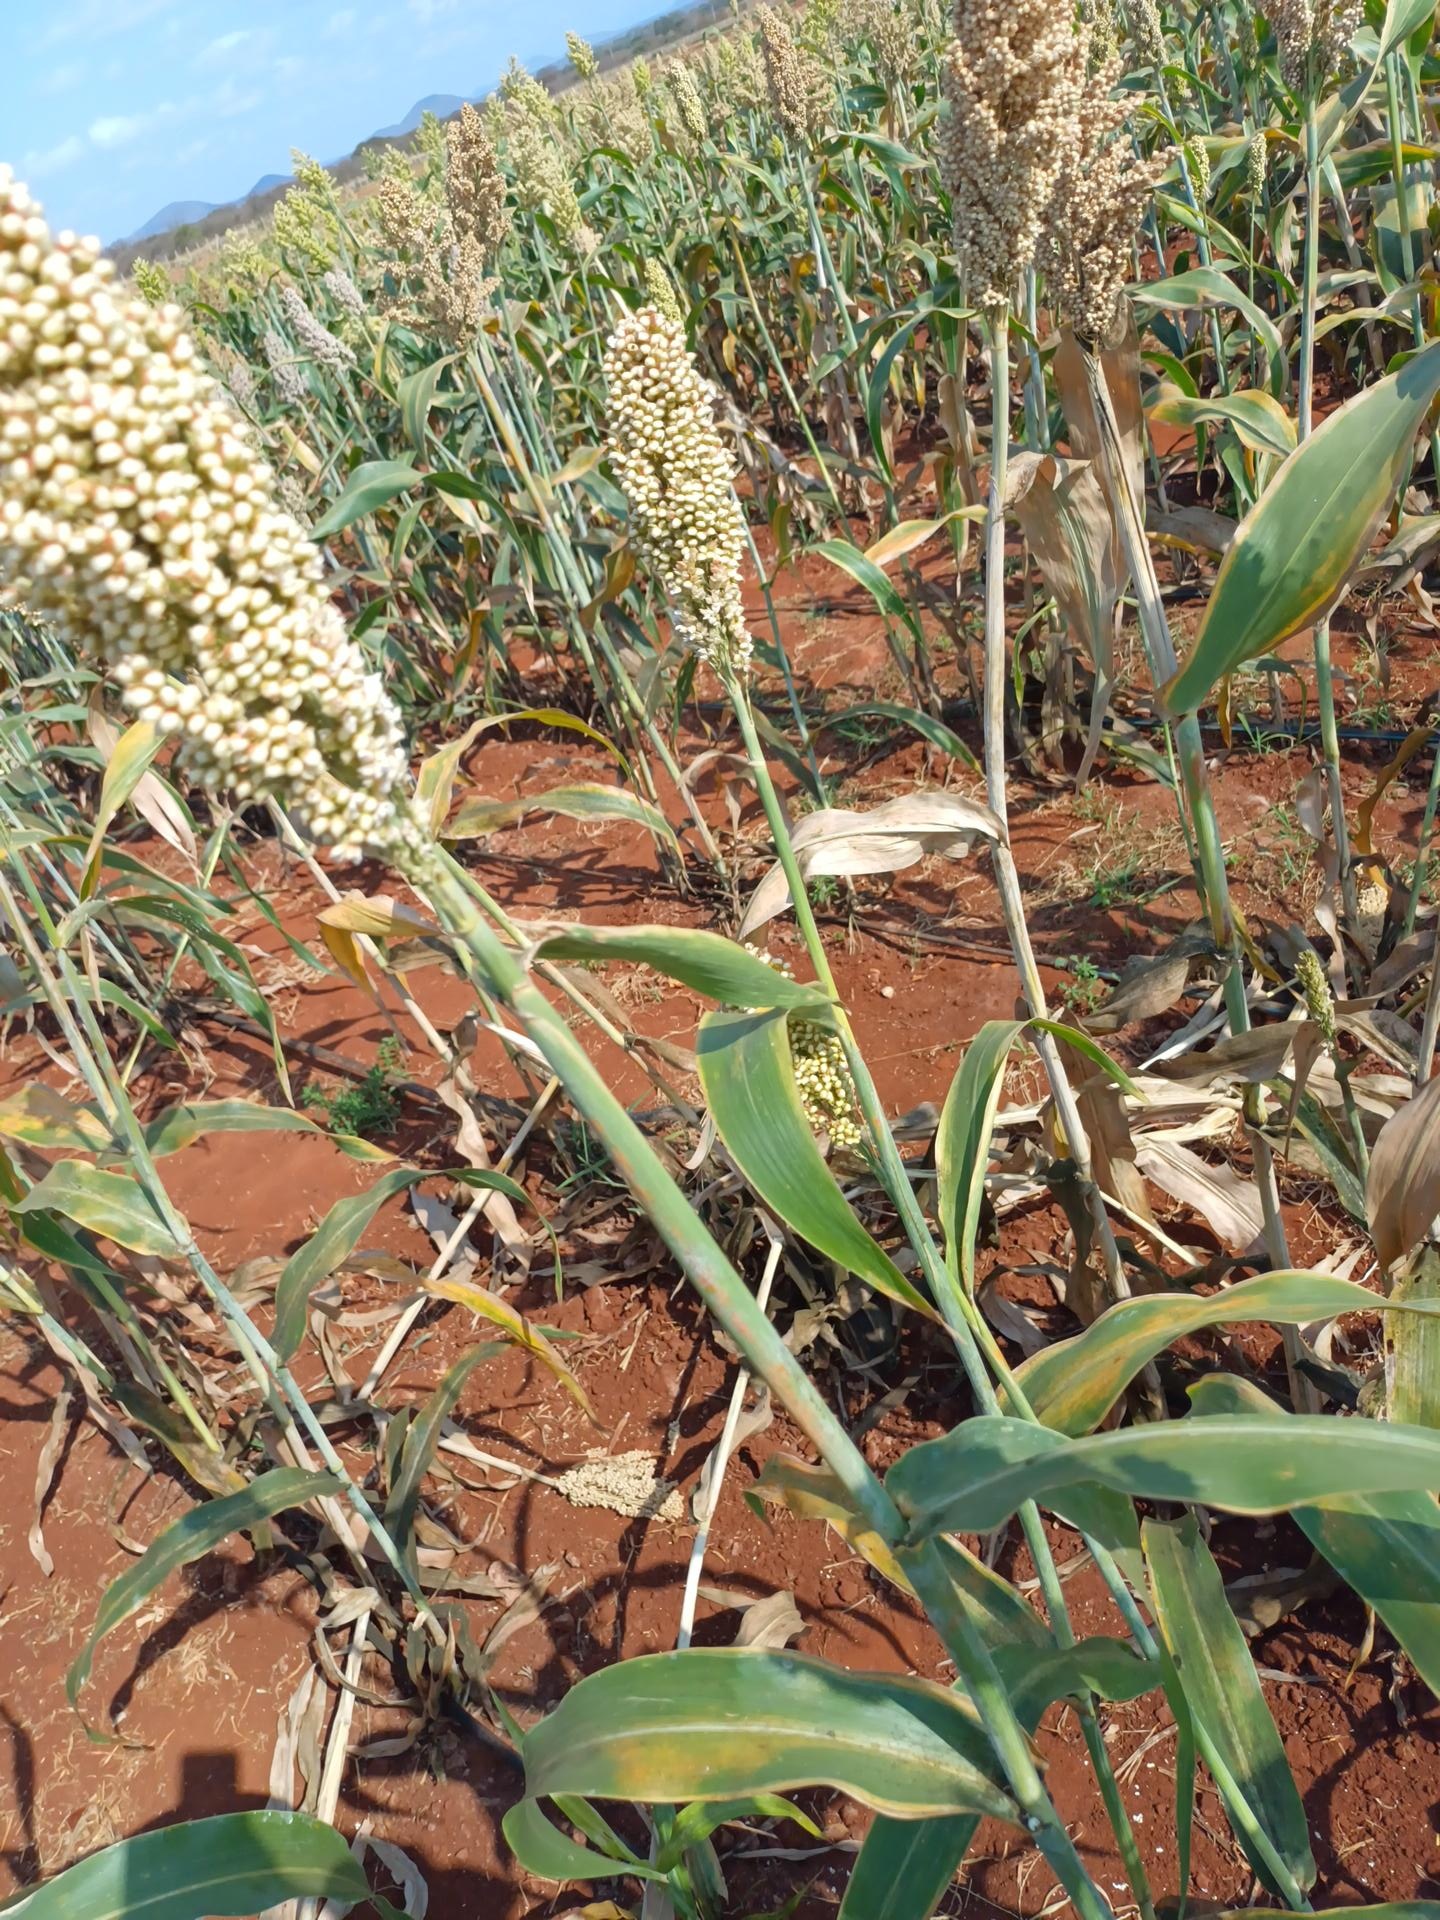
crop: sorghum
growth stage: maturity
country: Kenya
